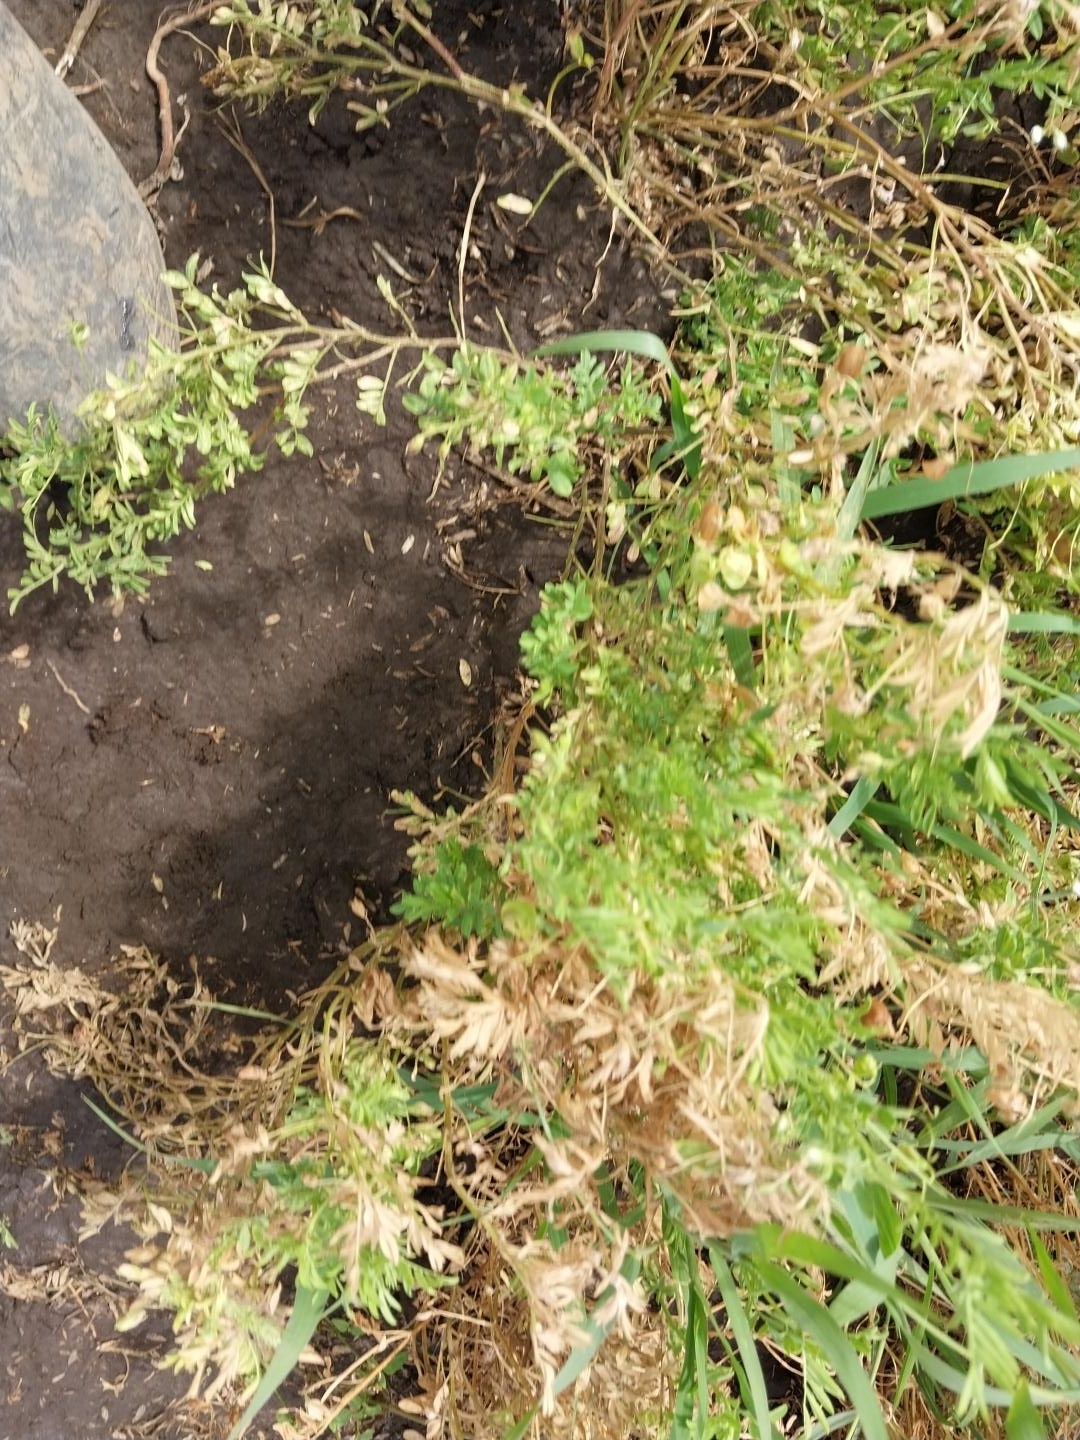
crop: lentil
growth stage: development pod
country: Tanzania
